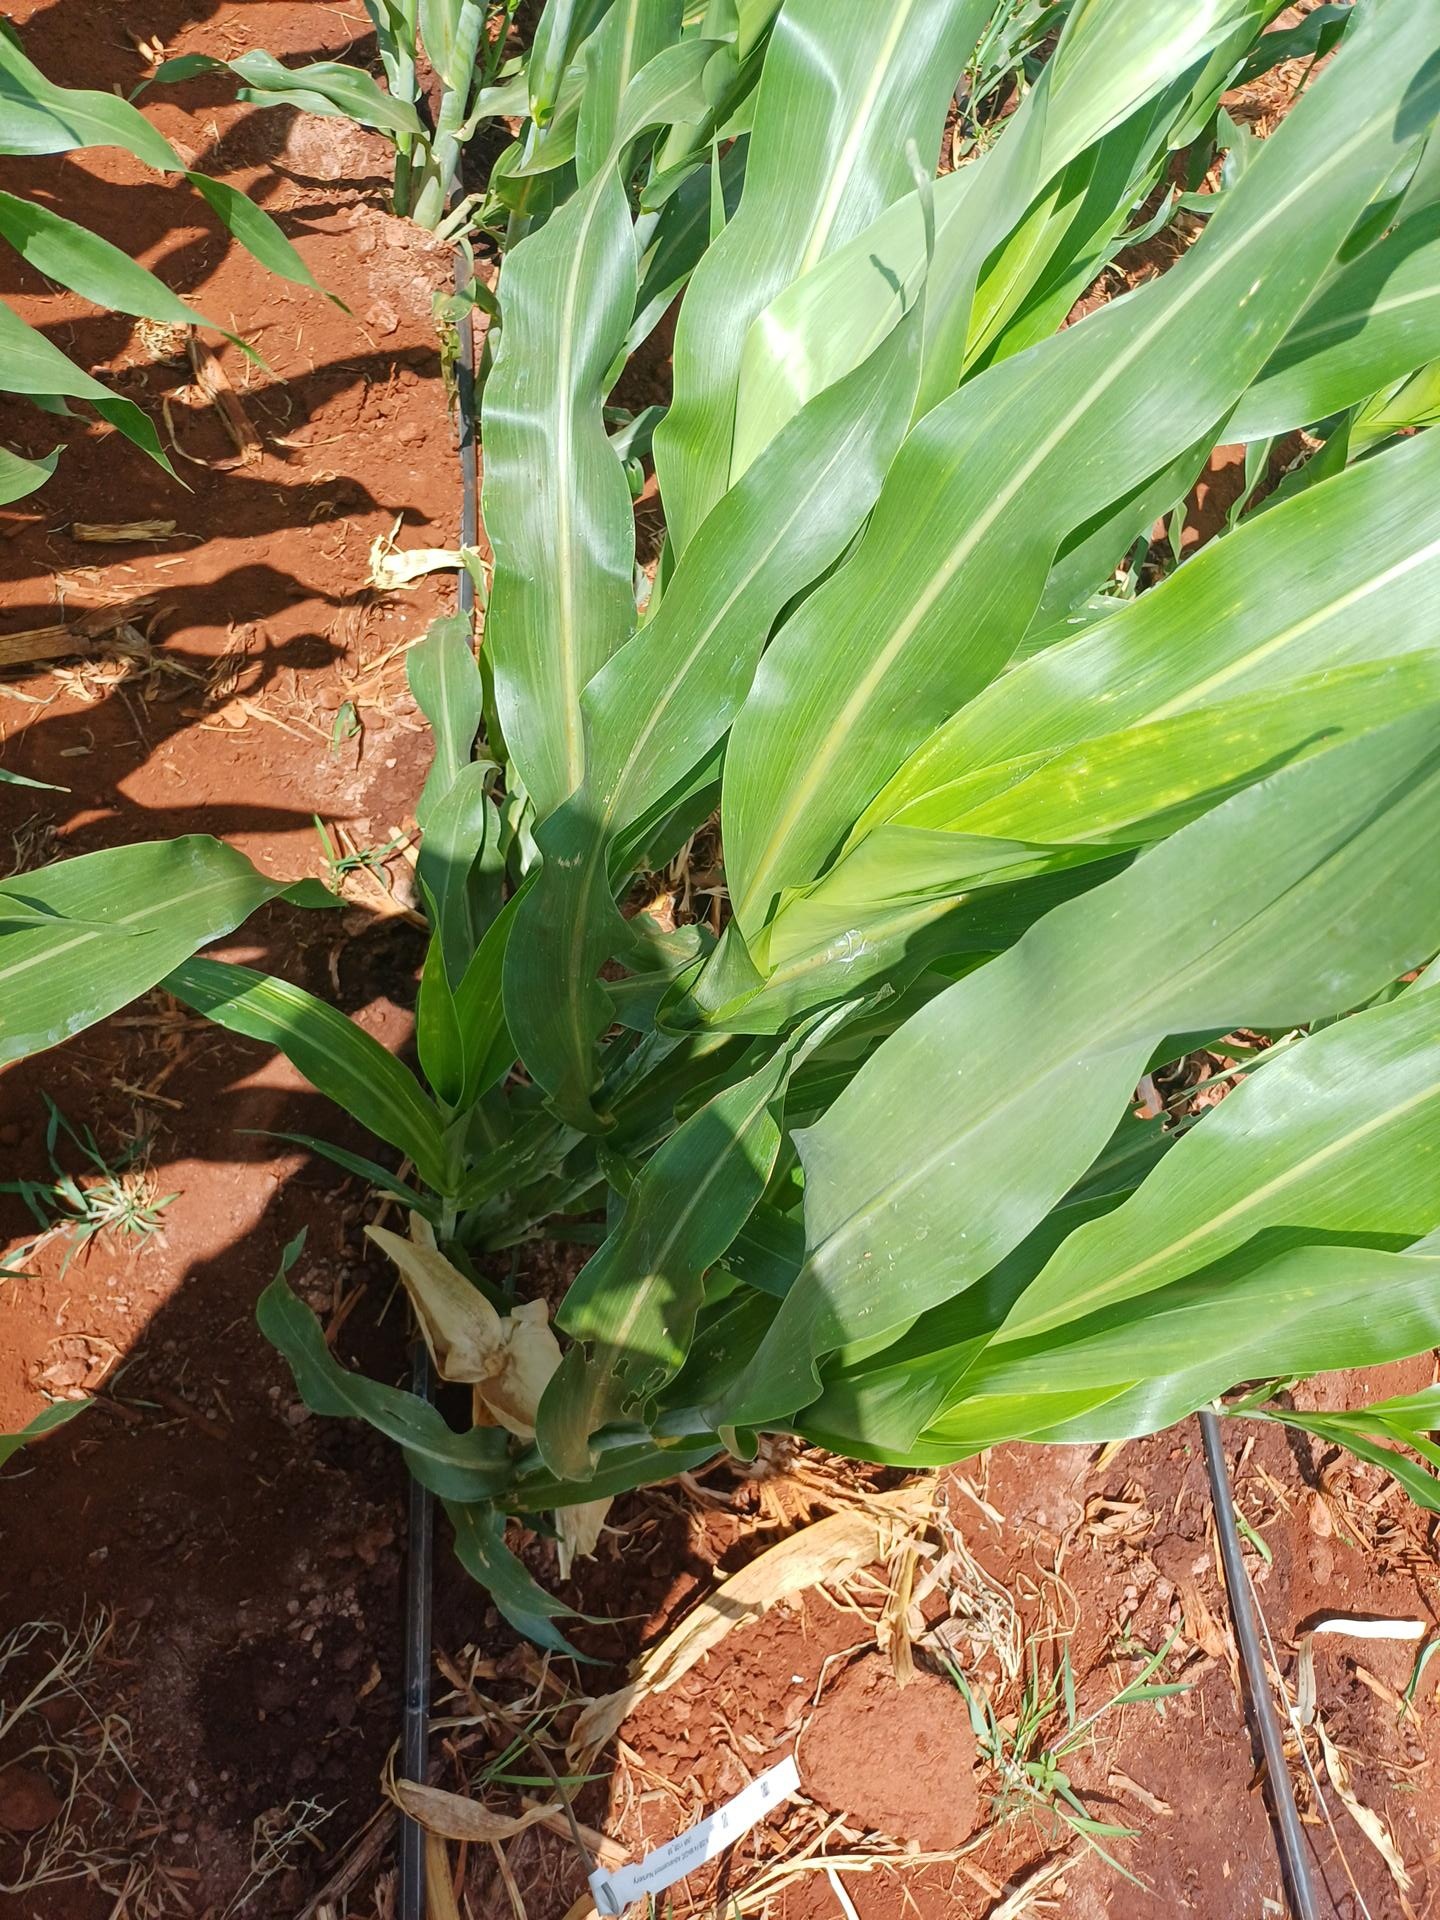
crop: sorghum
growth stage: vegetative
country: Kenya
